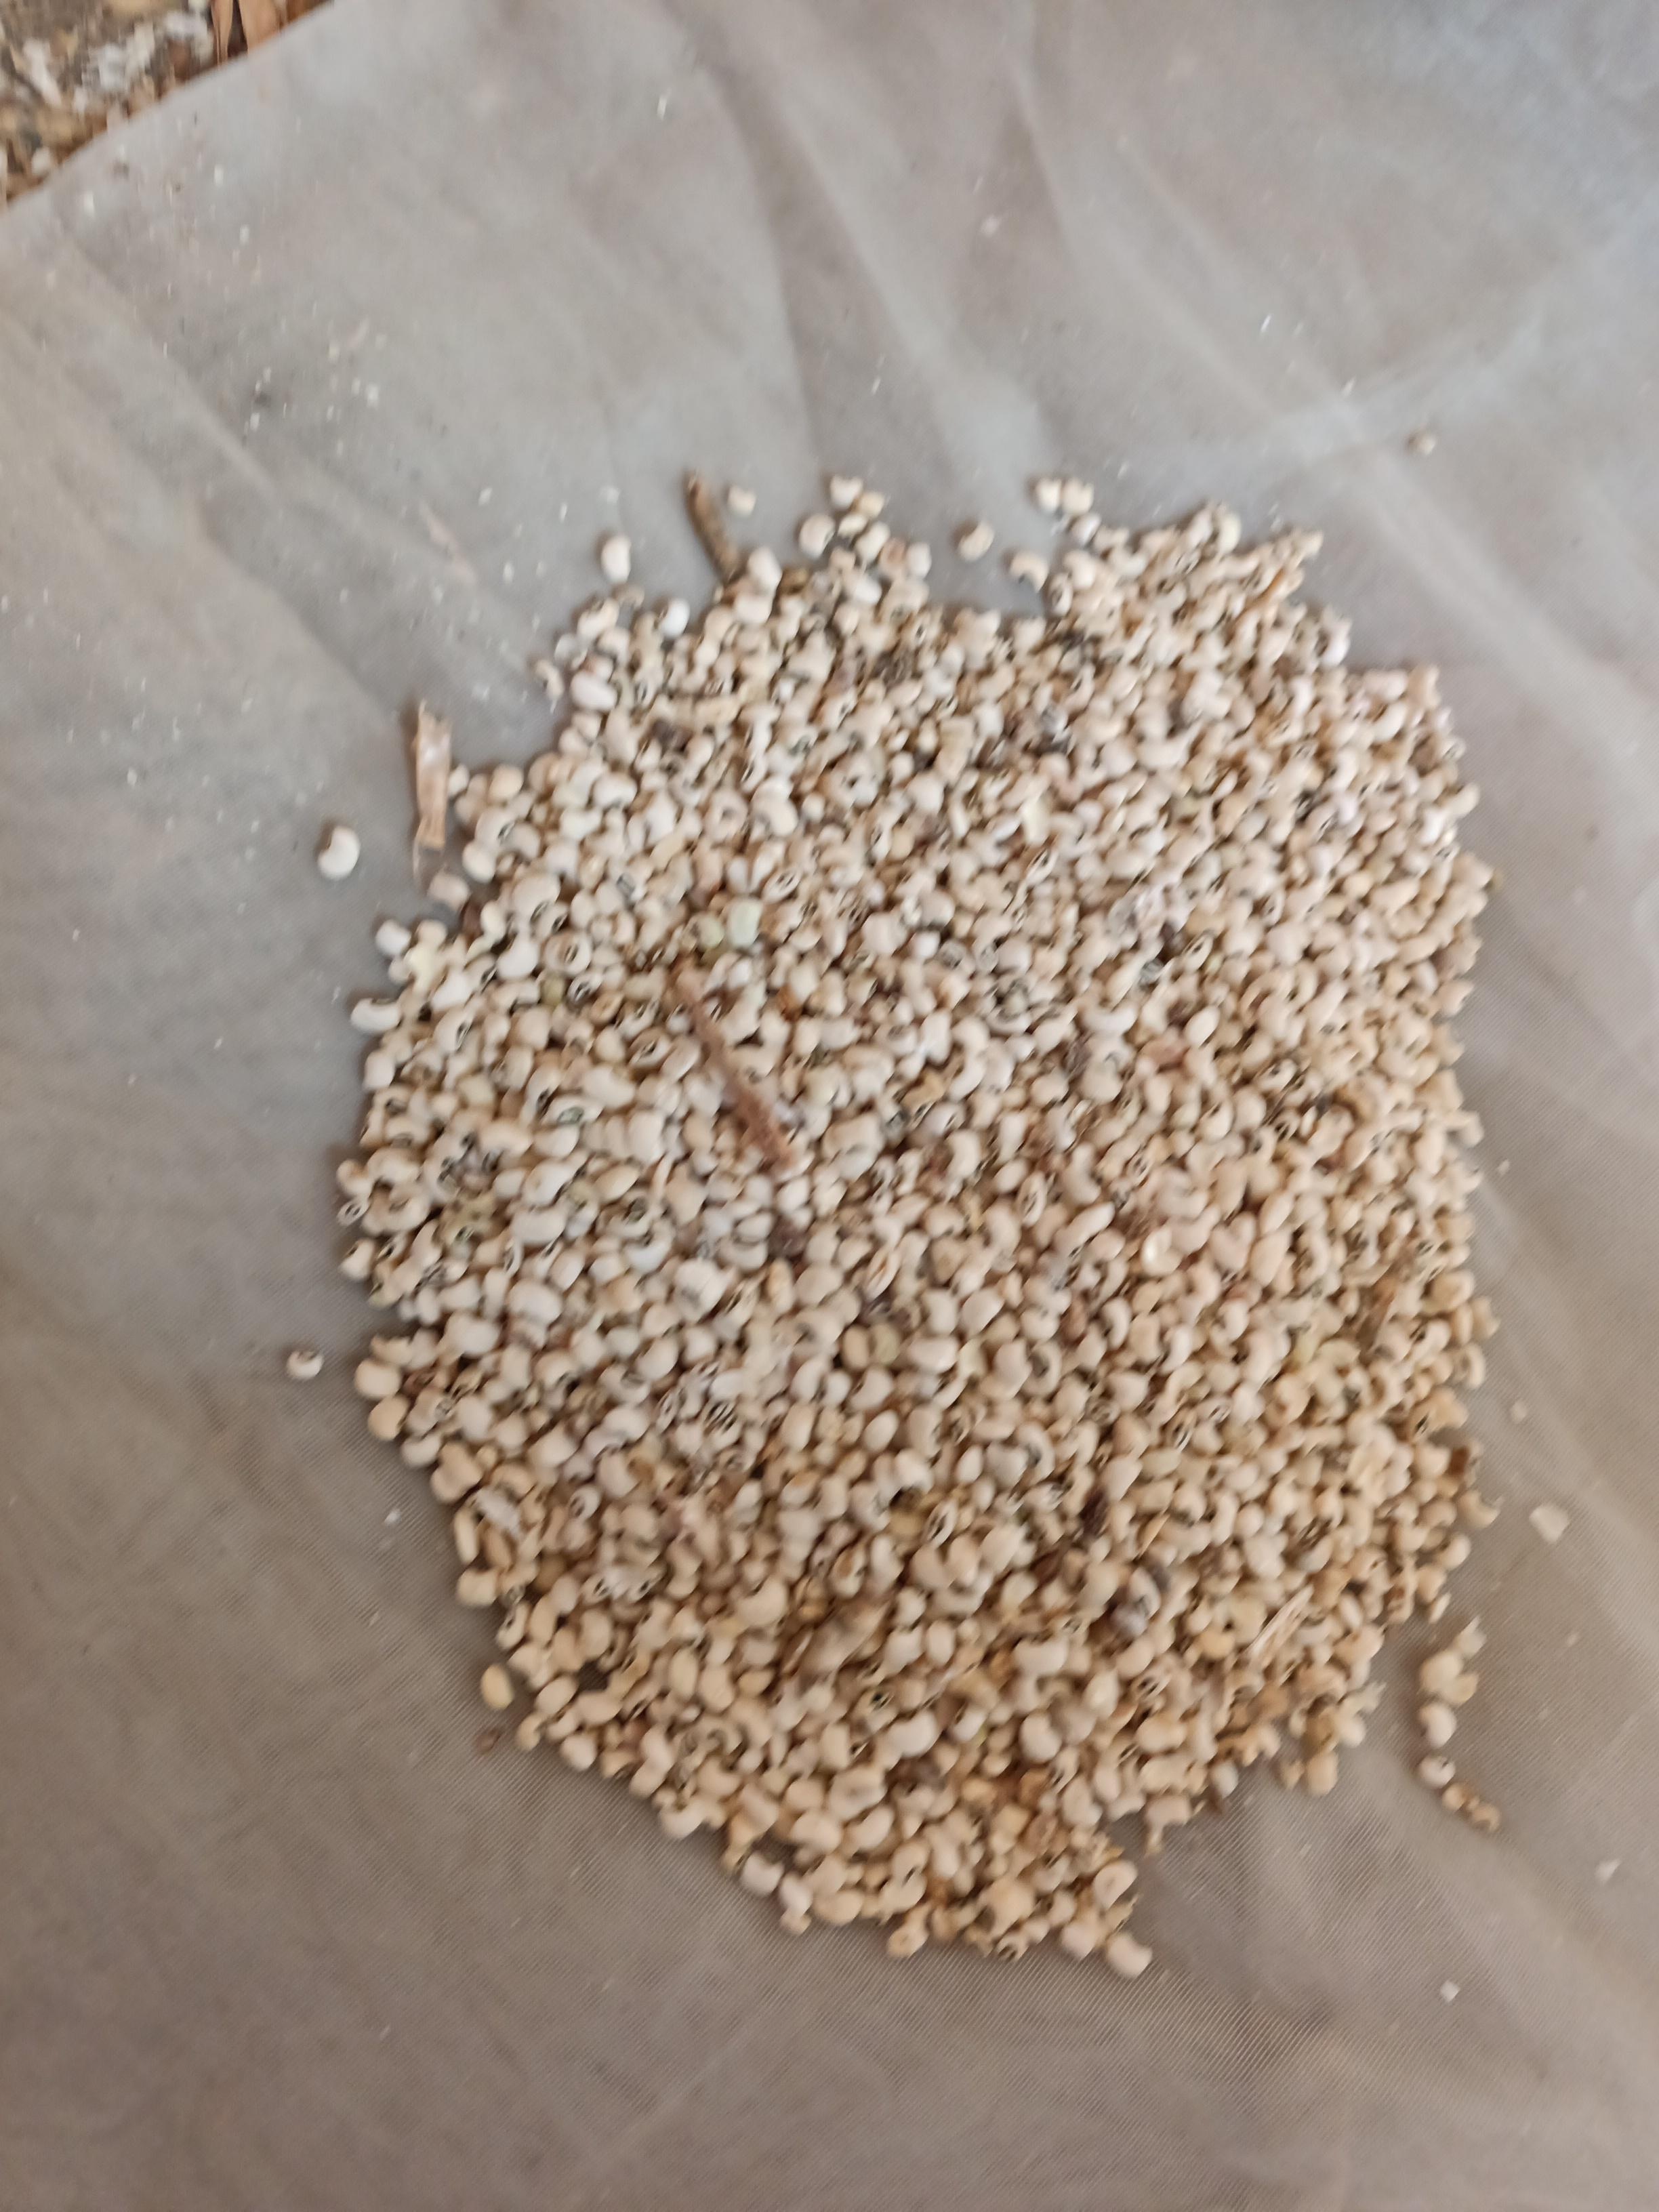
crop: cowpea
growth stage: harvest
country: Nigeria
